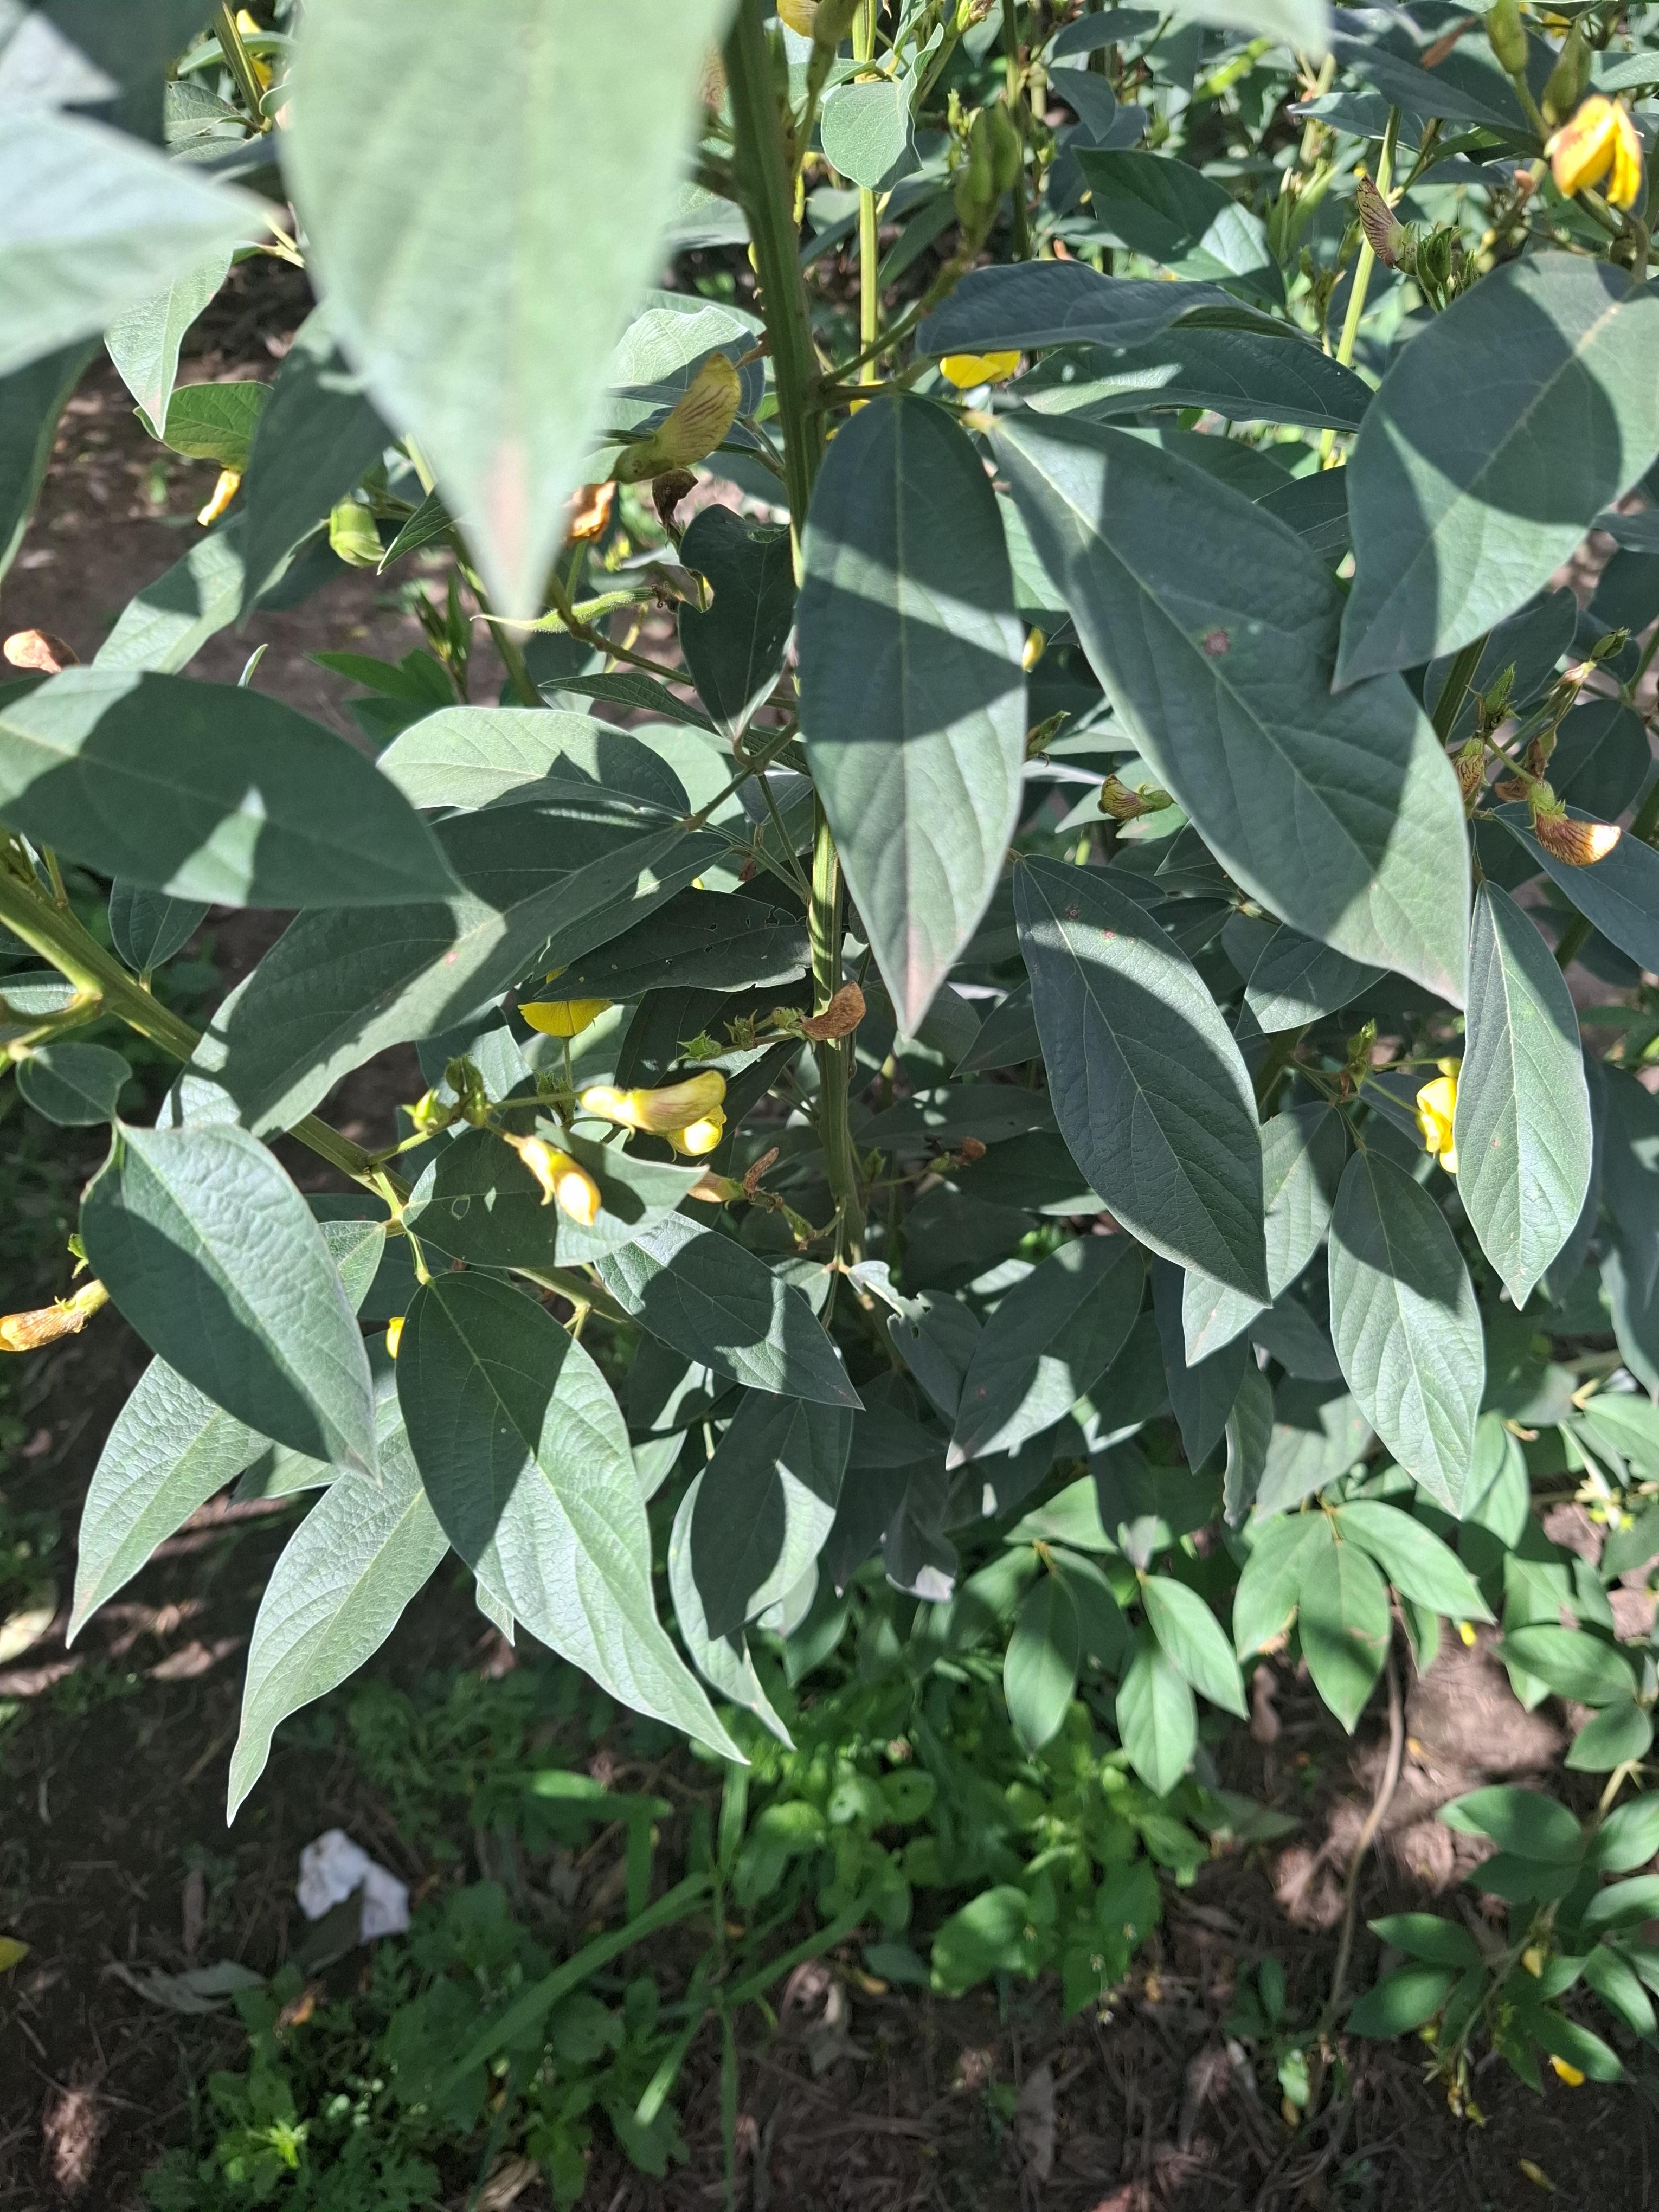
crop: pearl millet
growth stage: harvest maturity
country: Tanzania
